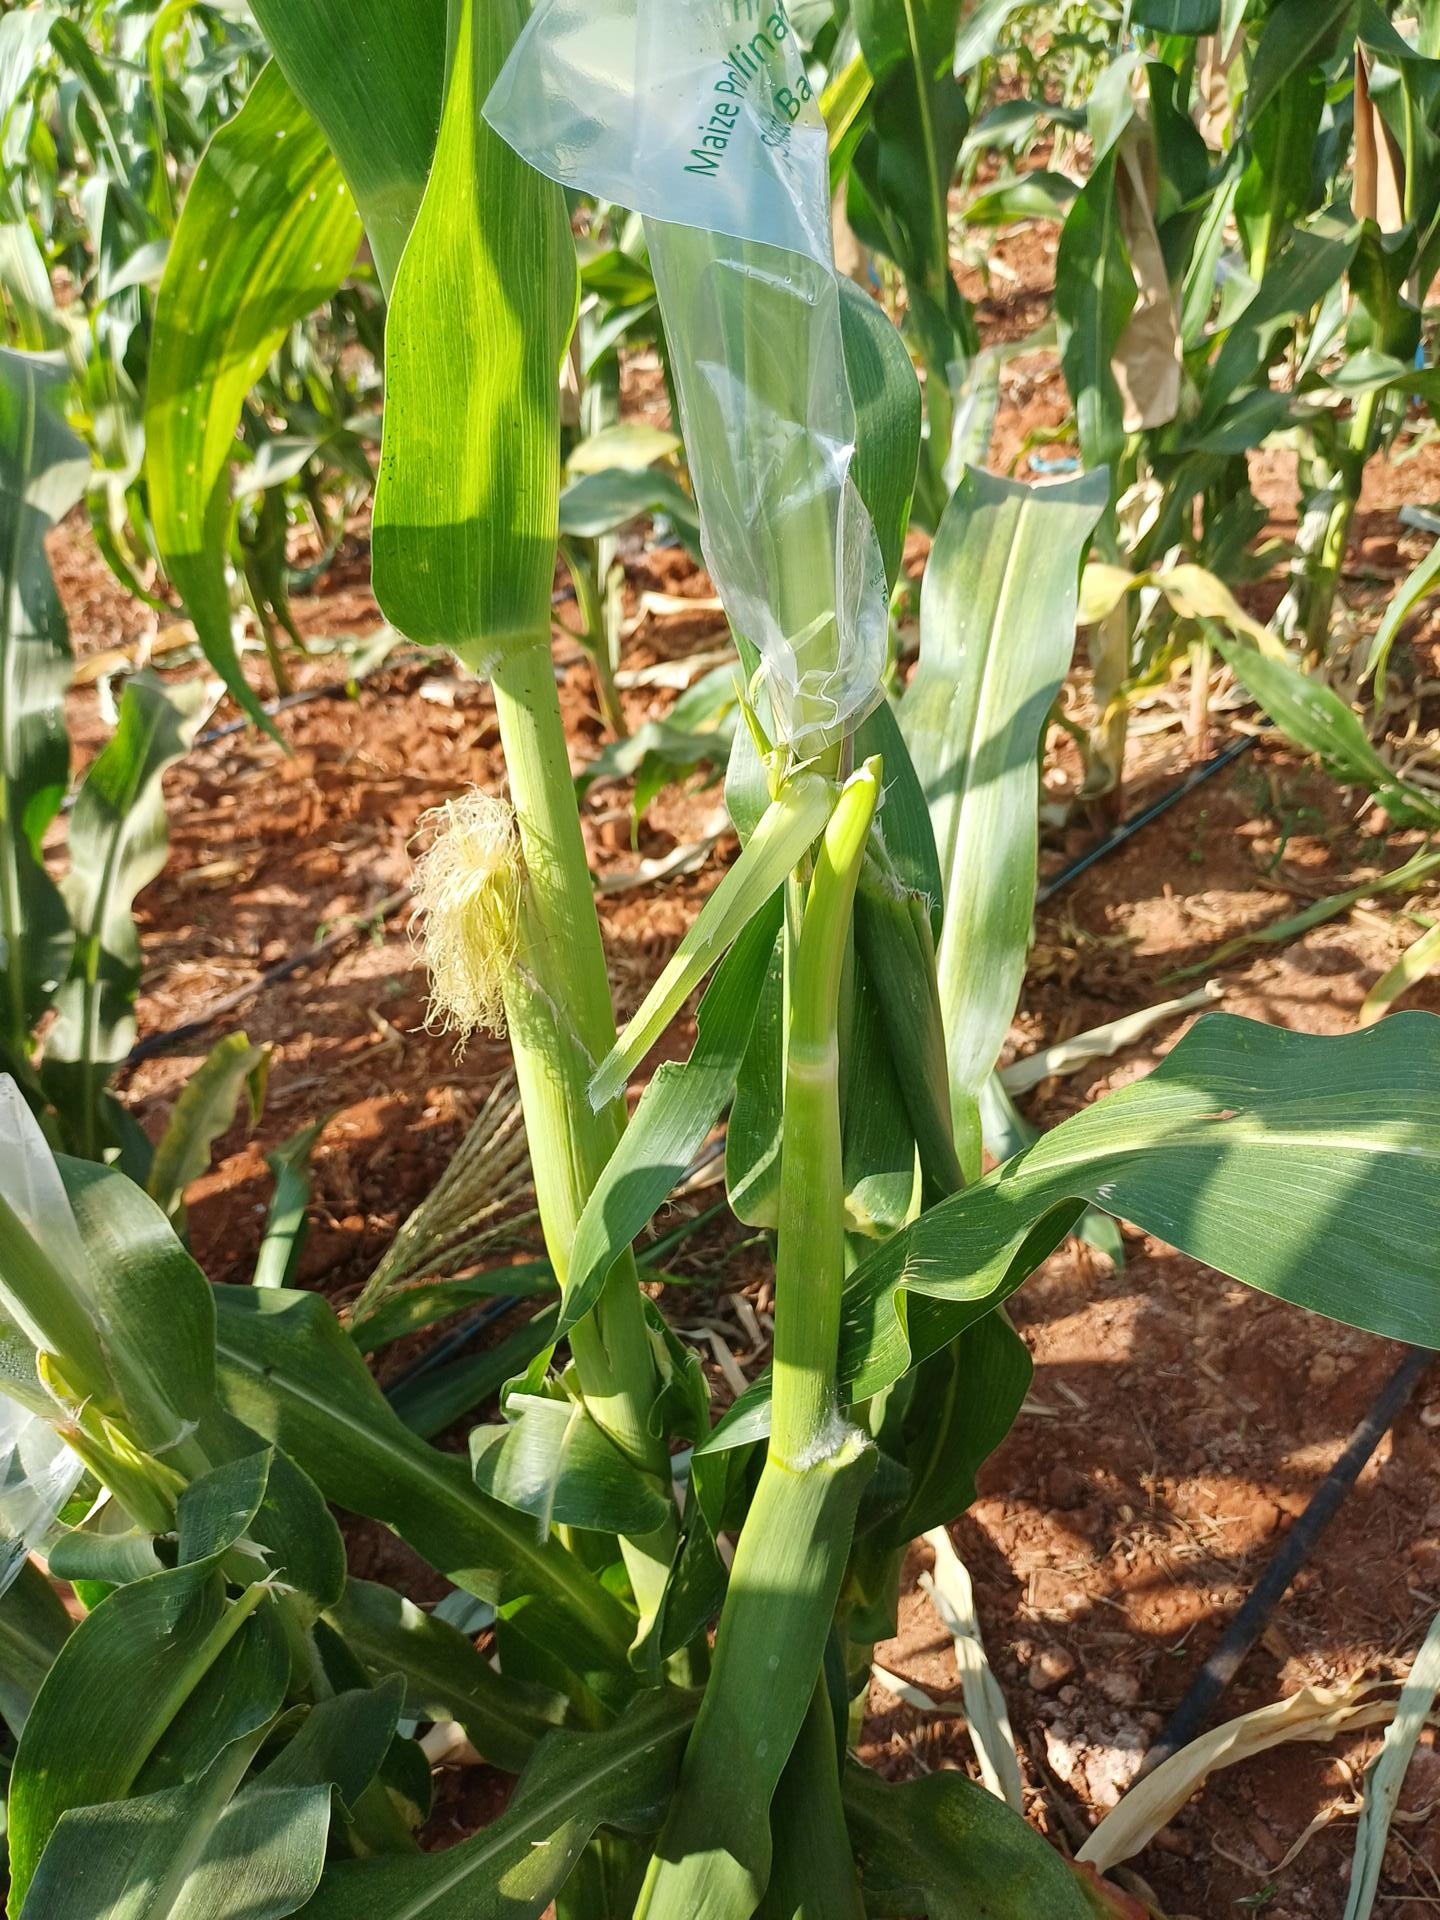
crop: maize
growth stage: flowering
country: Kenya
